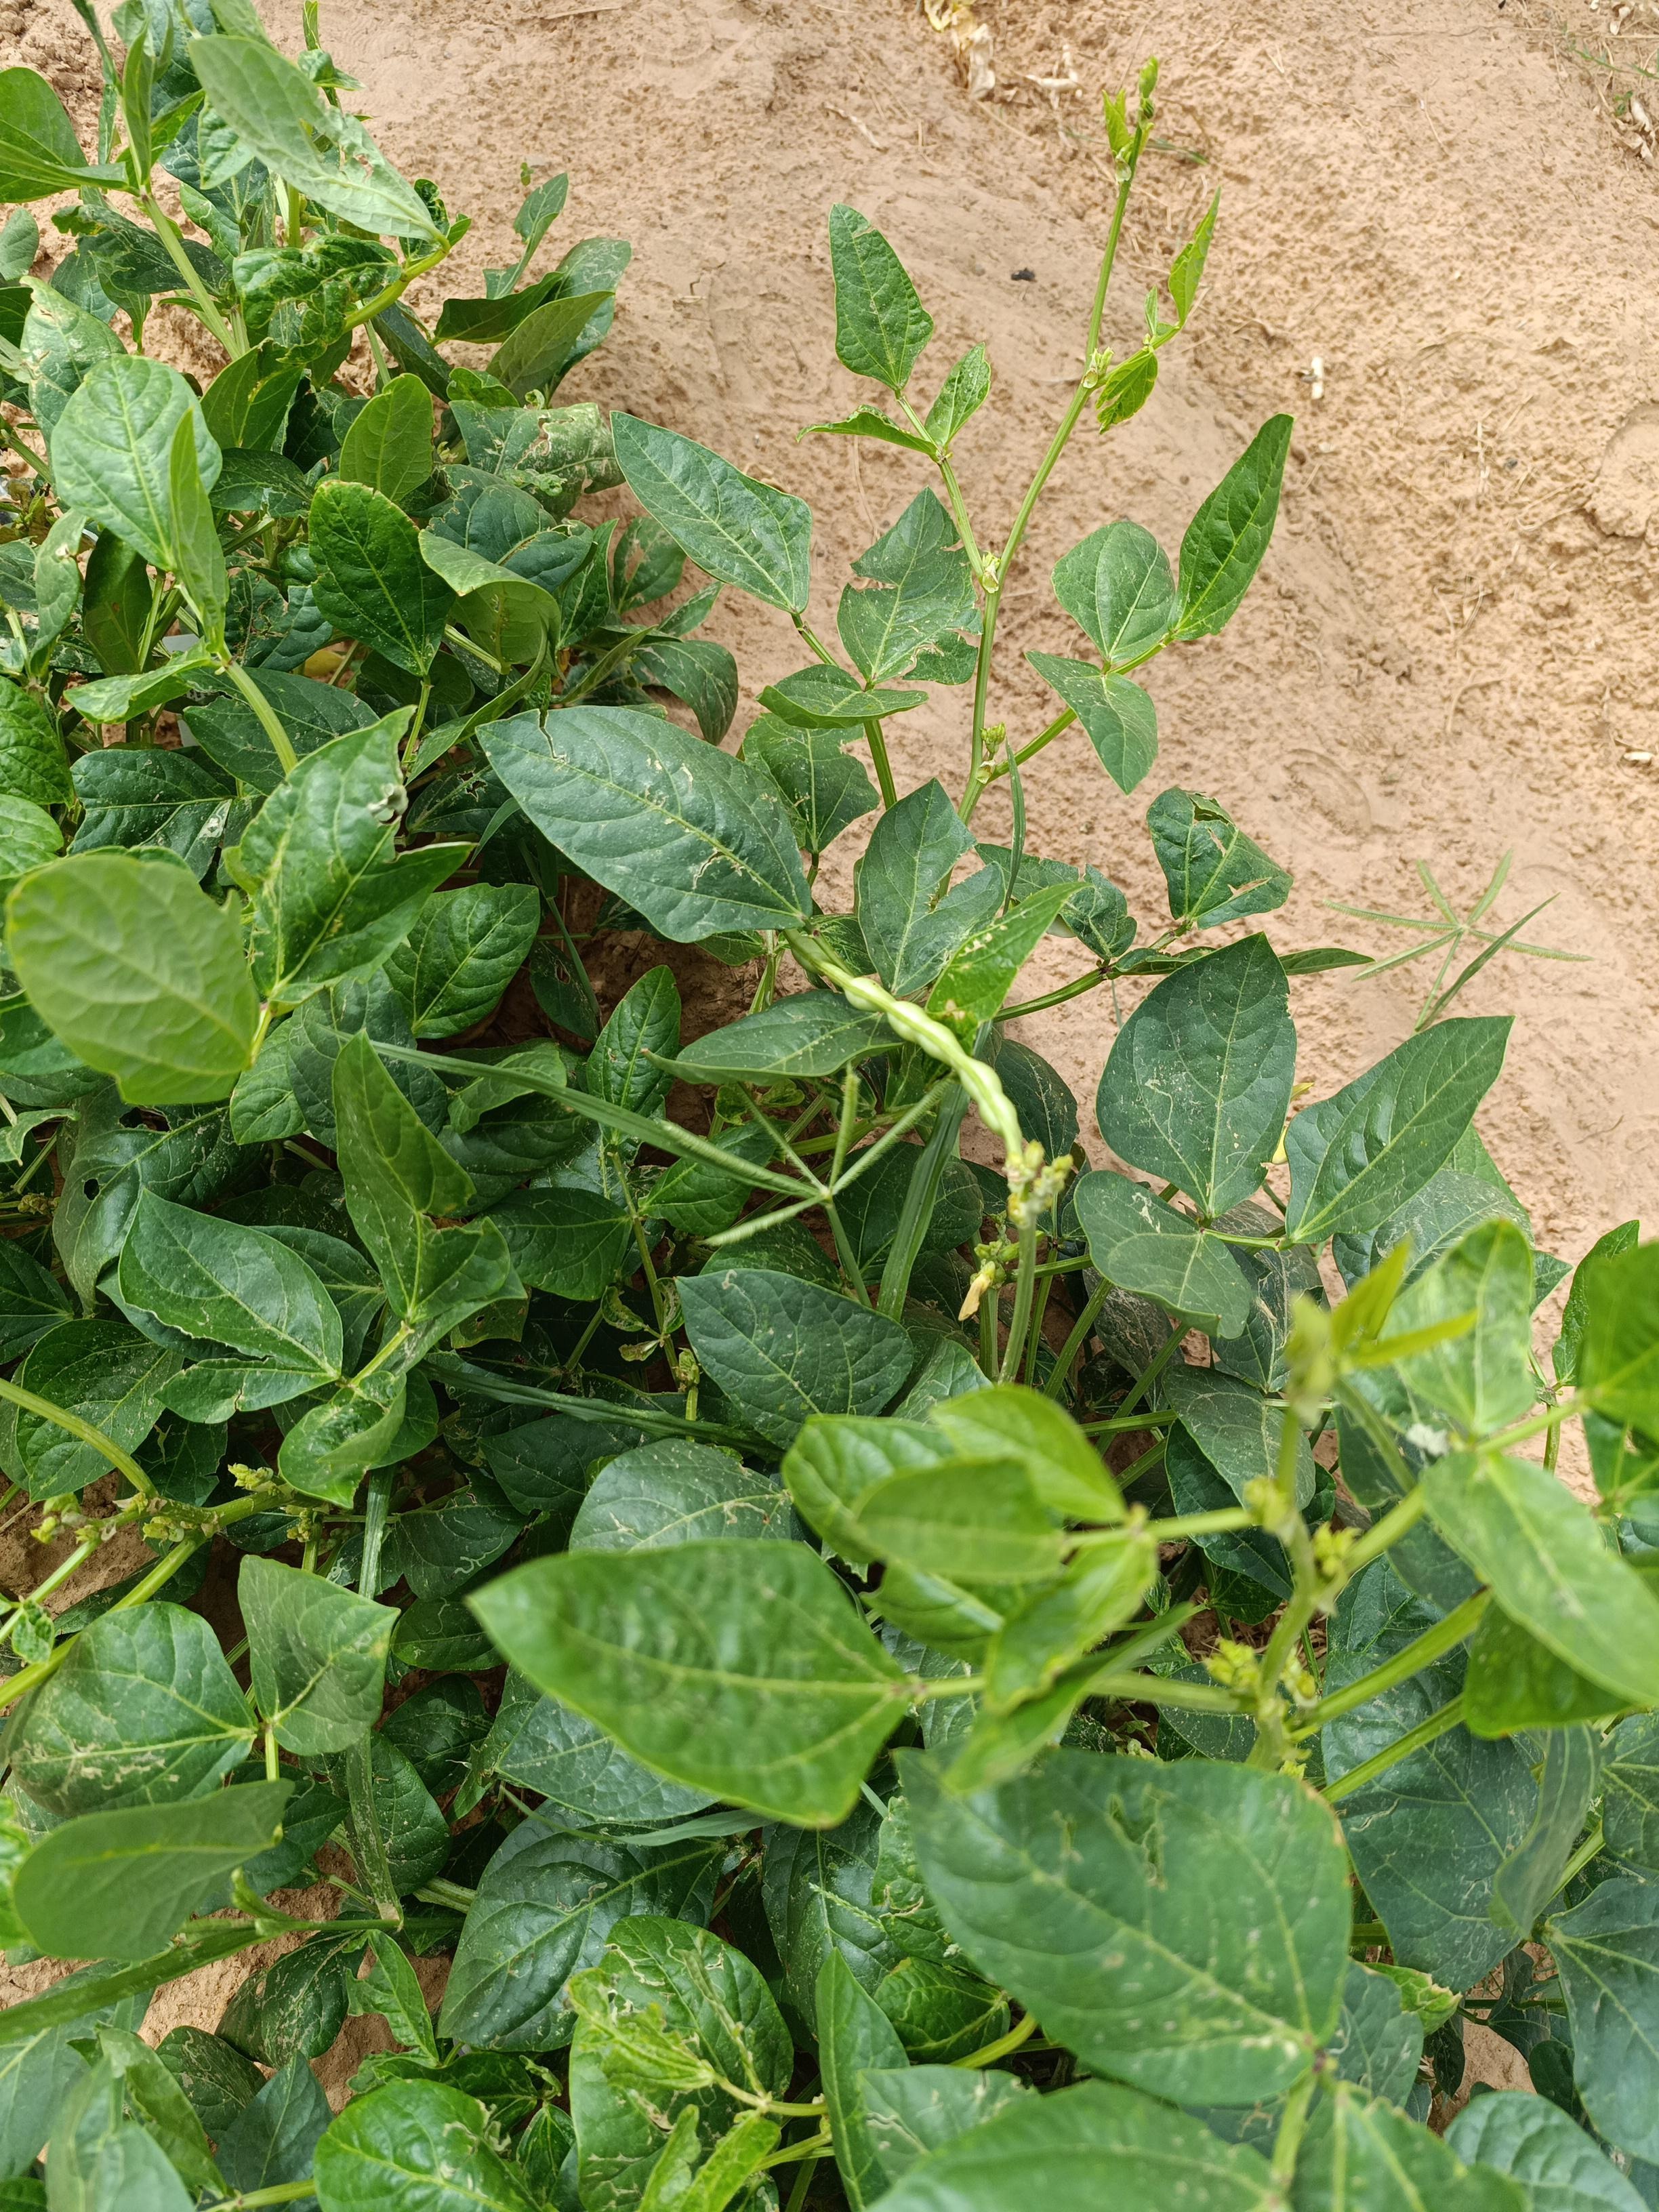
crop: cowpea
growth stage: development pod
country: Nigeria
